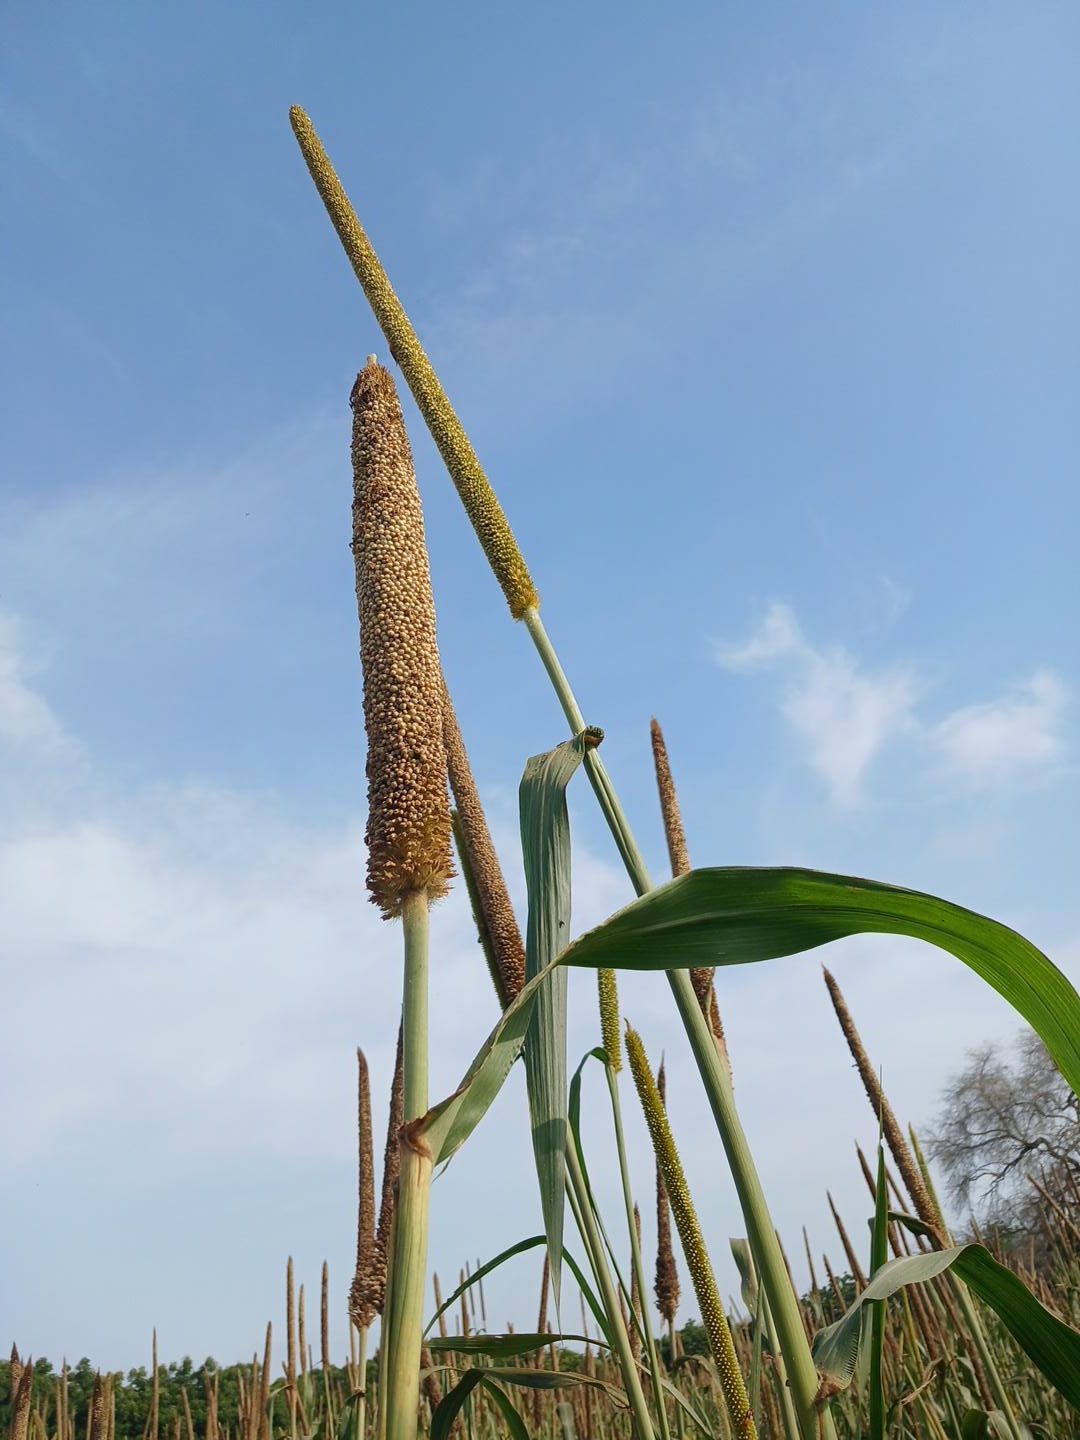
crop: pearl millet
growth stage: maturity
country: Senegal
